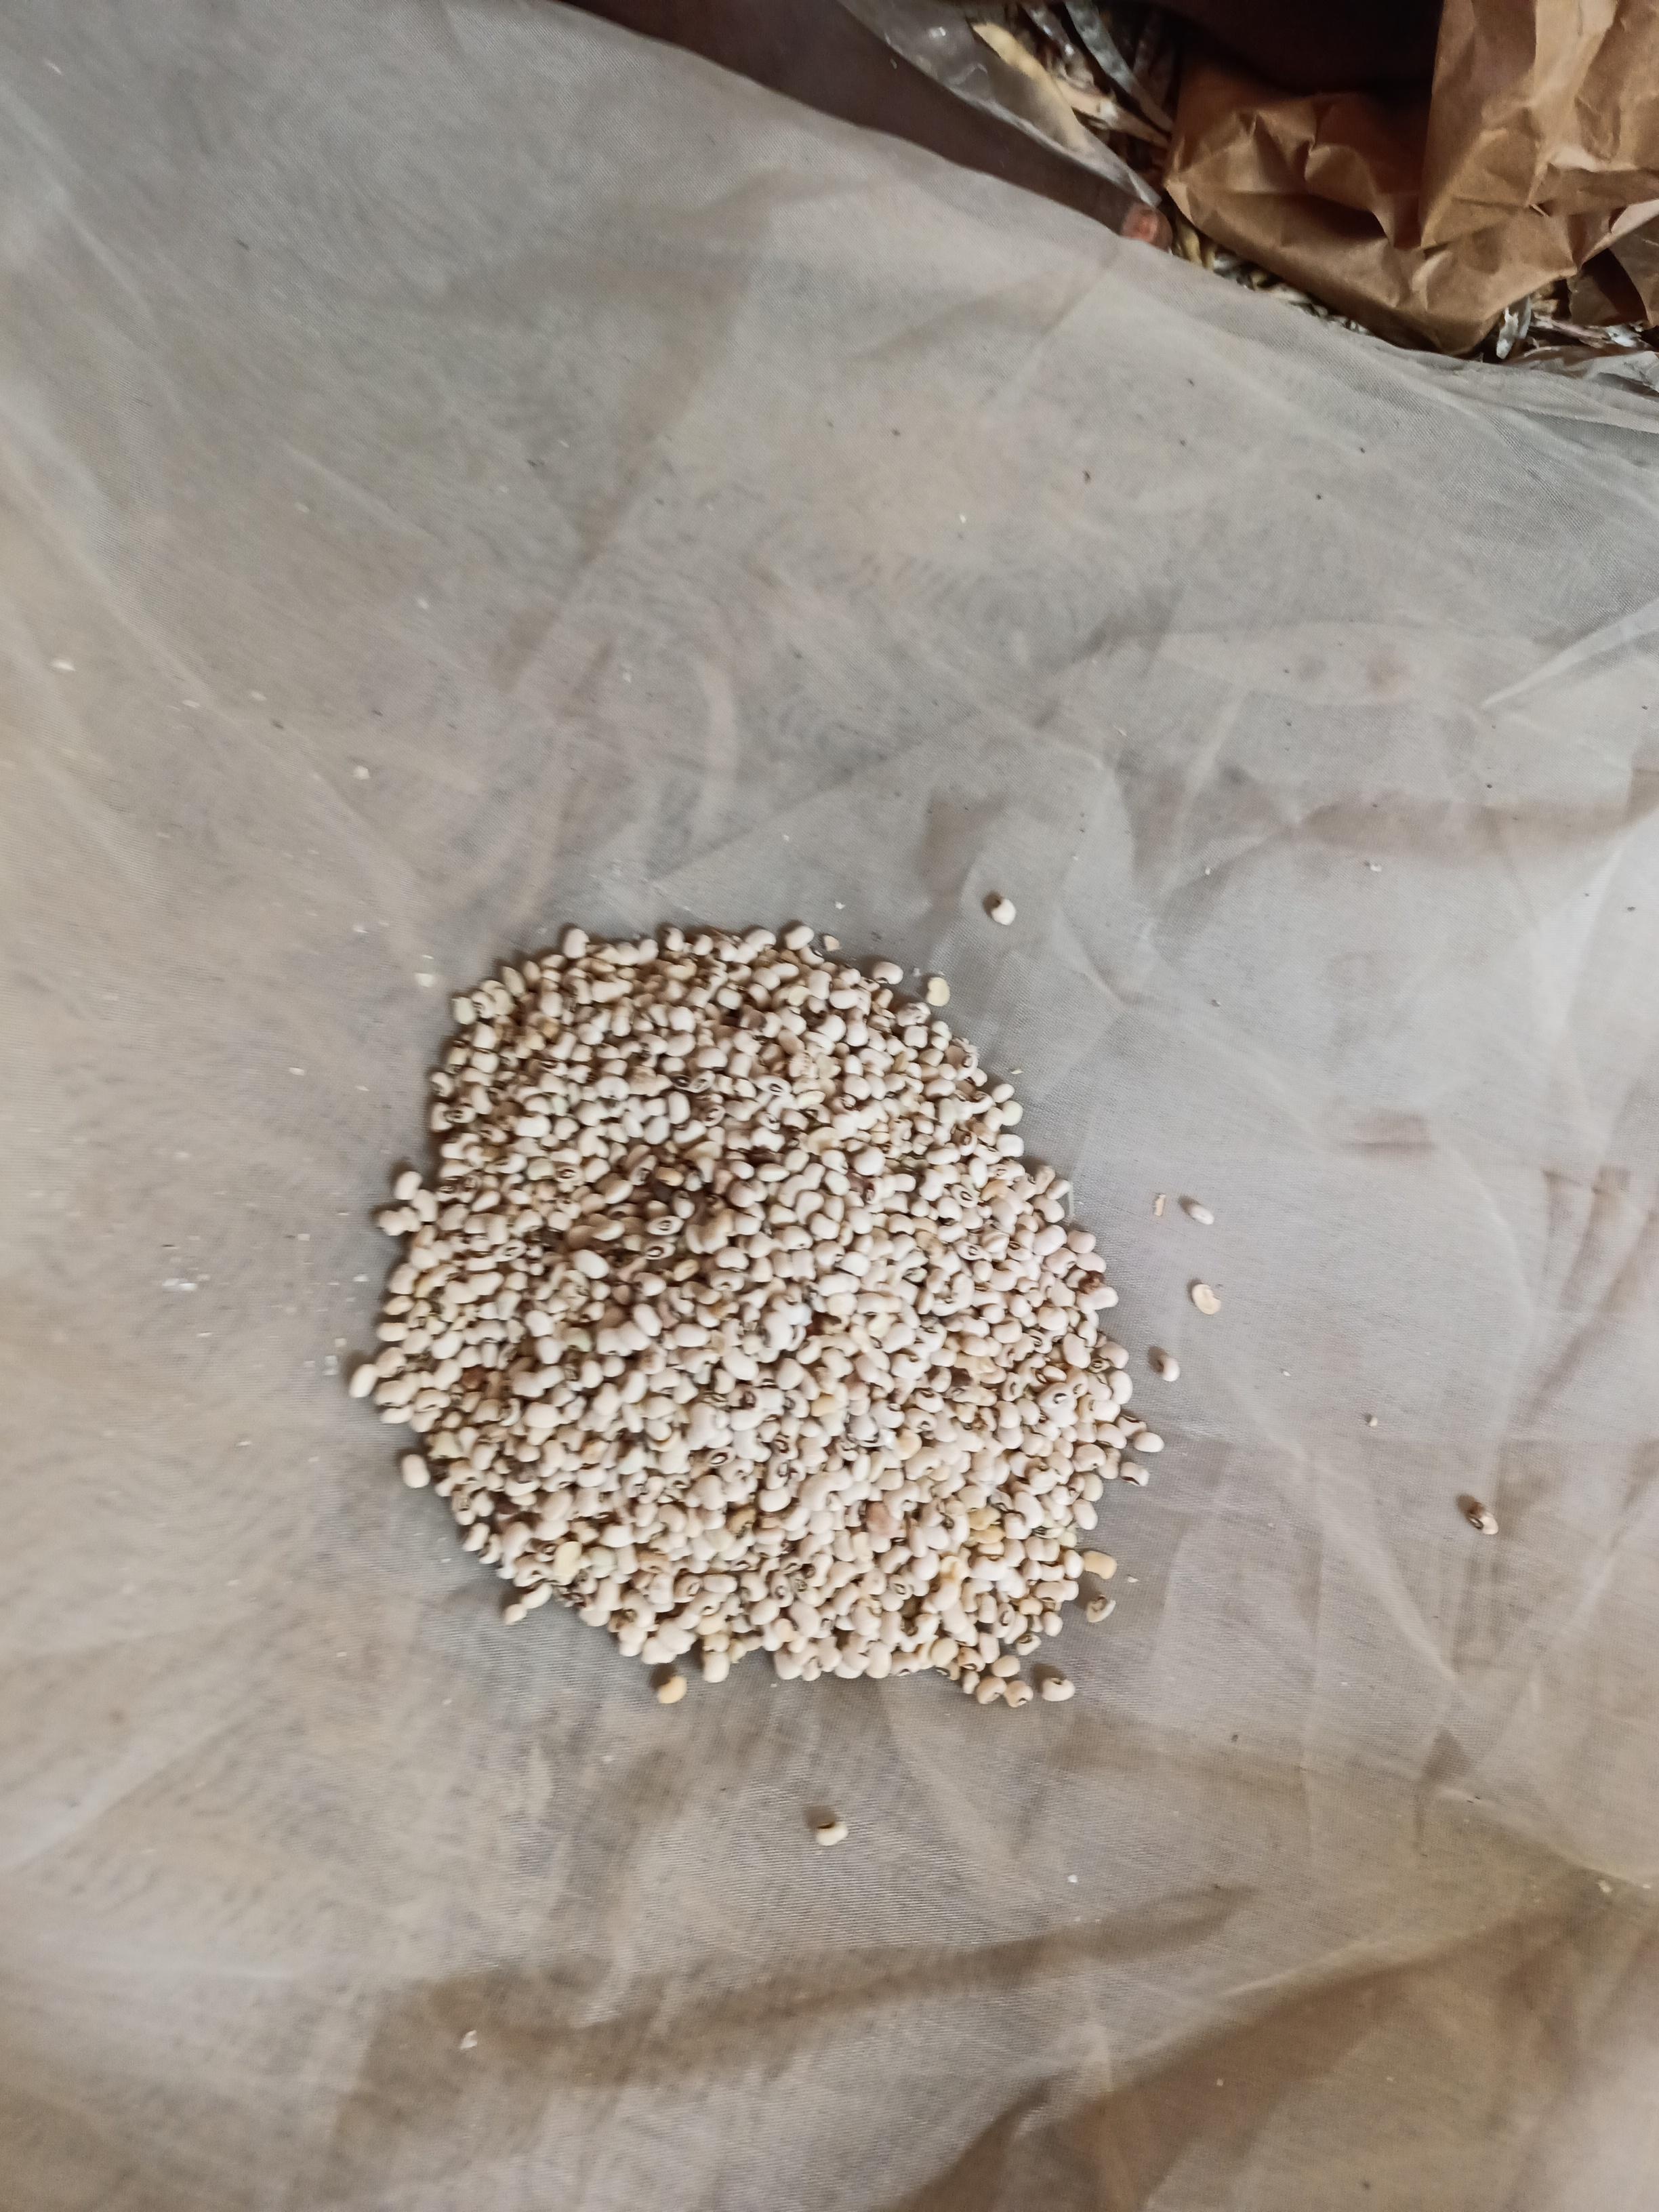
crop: cowpea
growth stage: harvest
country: Nigeria
